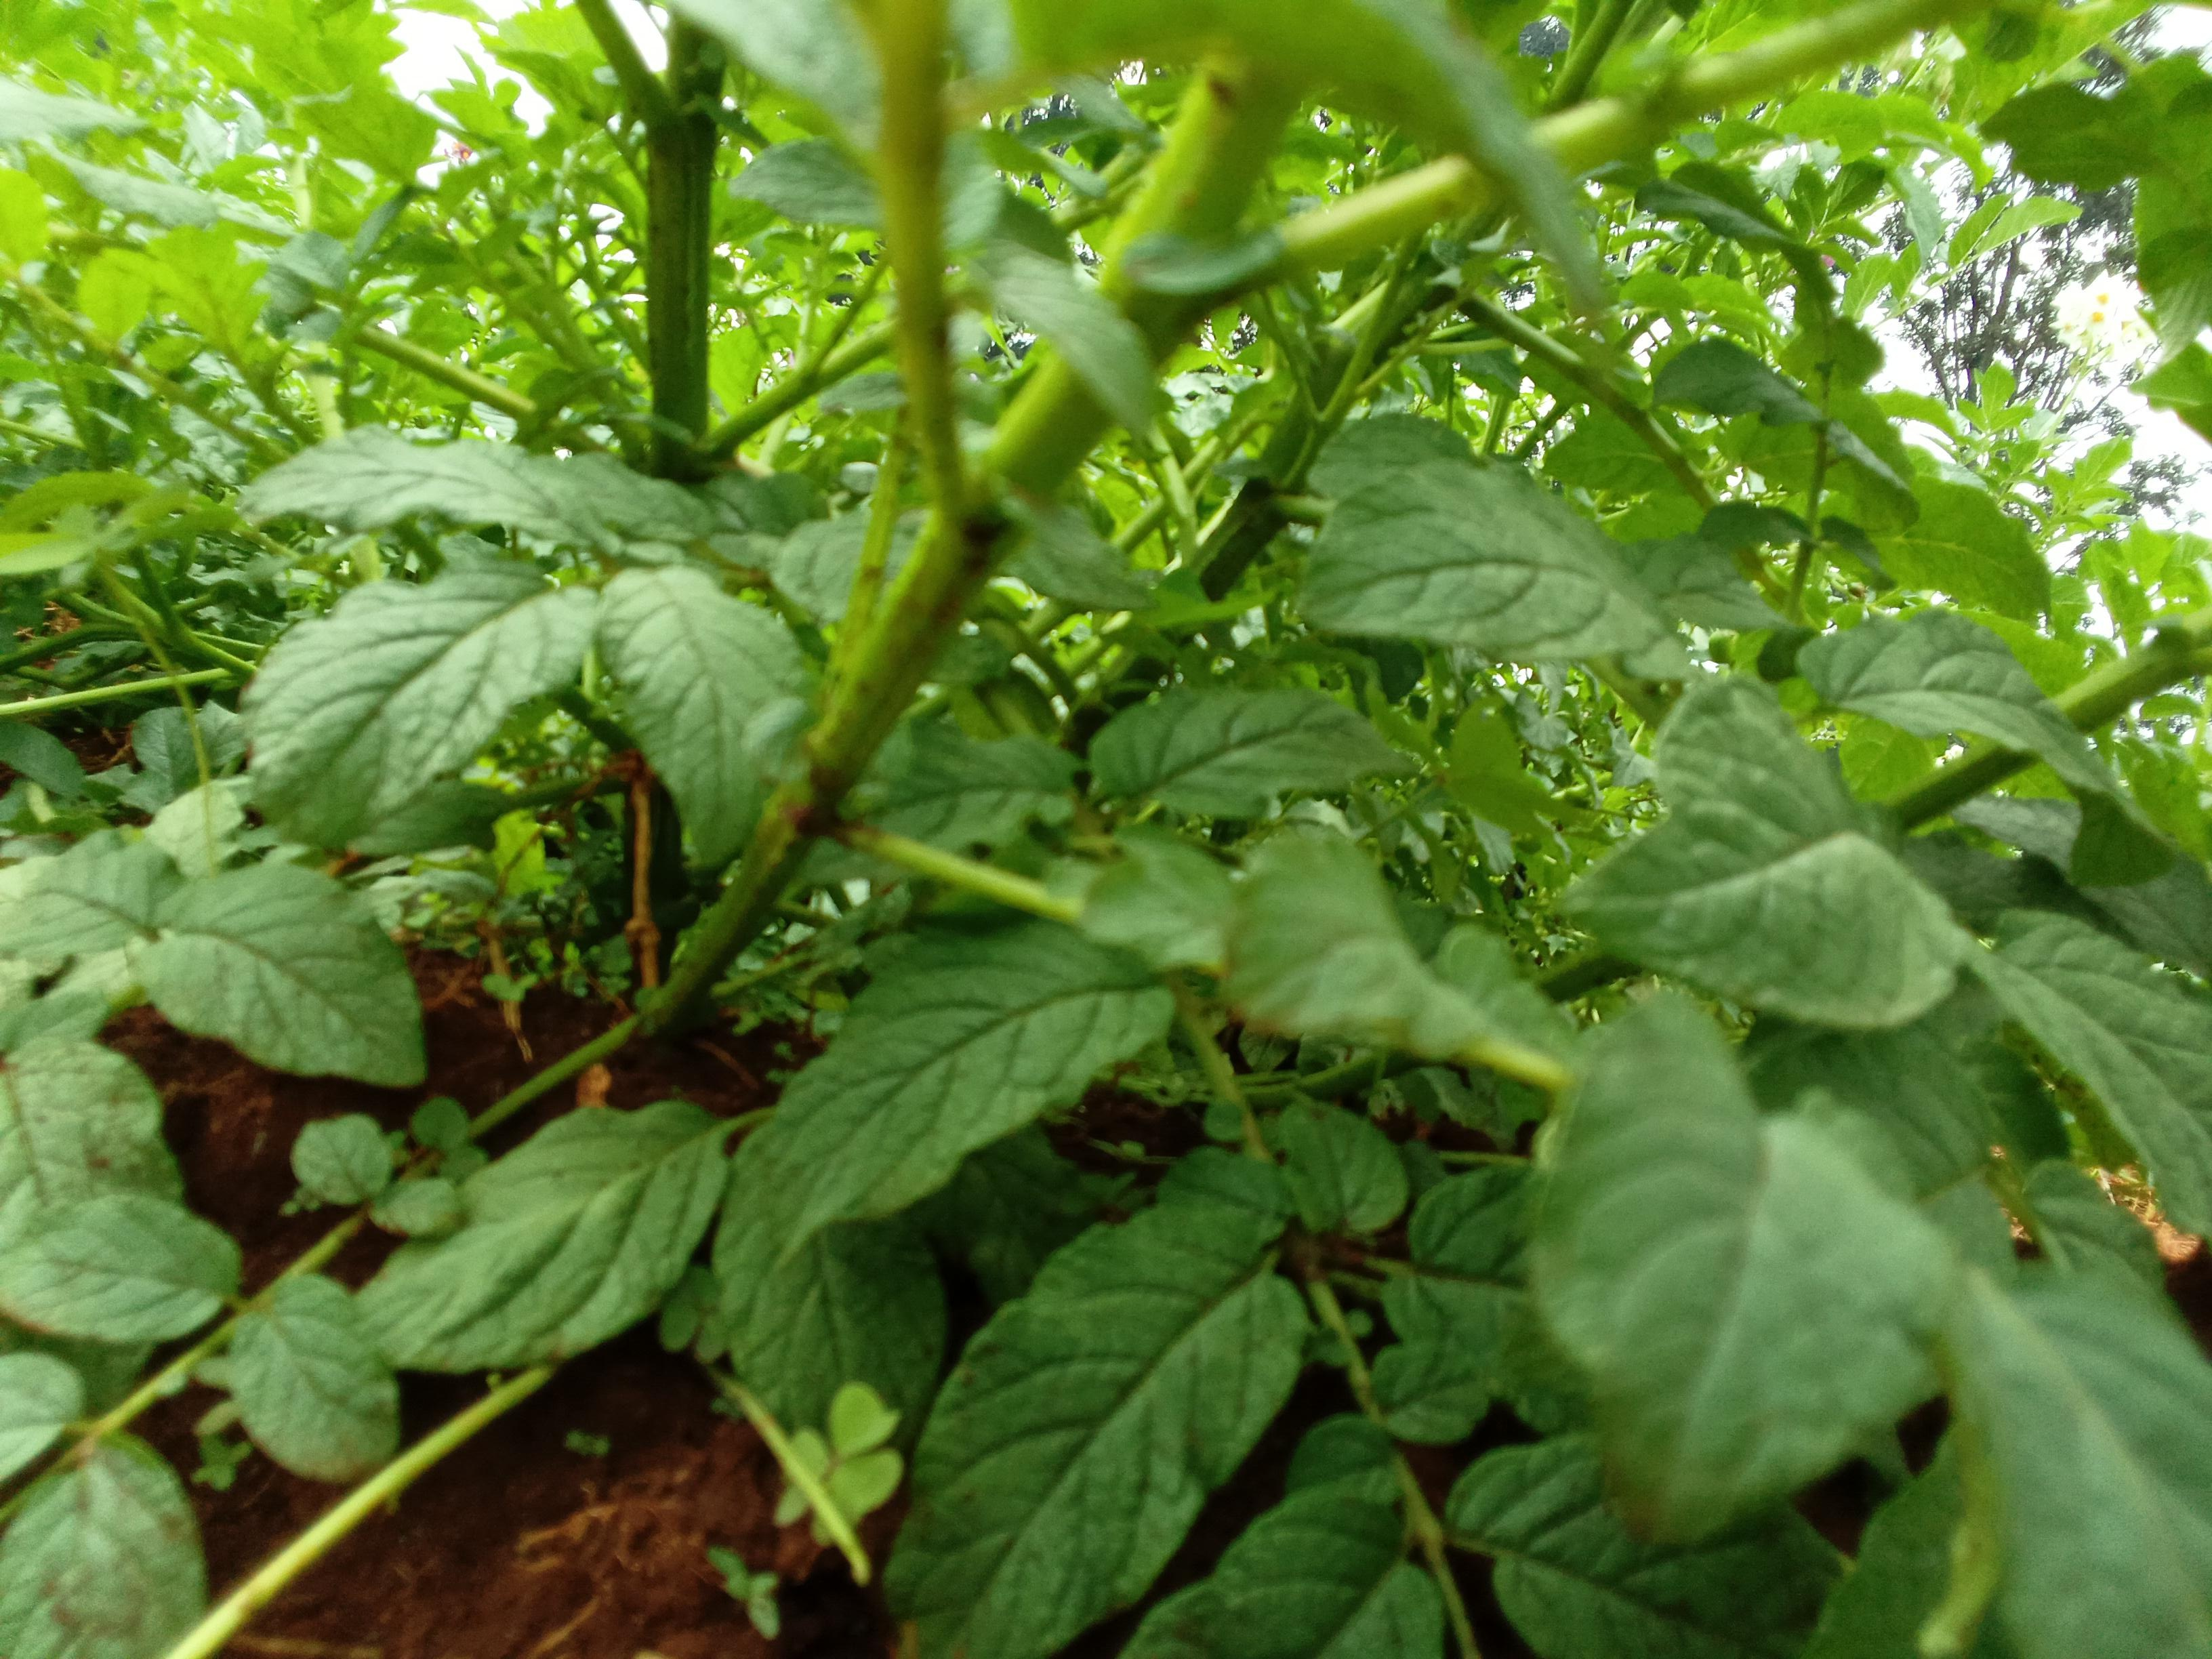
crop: potato
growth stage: flowering
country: Kenya
